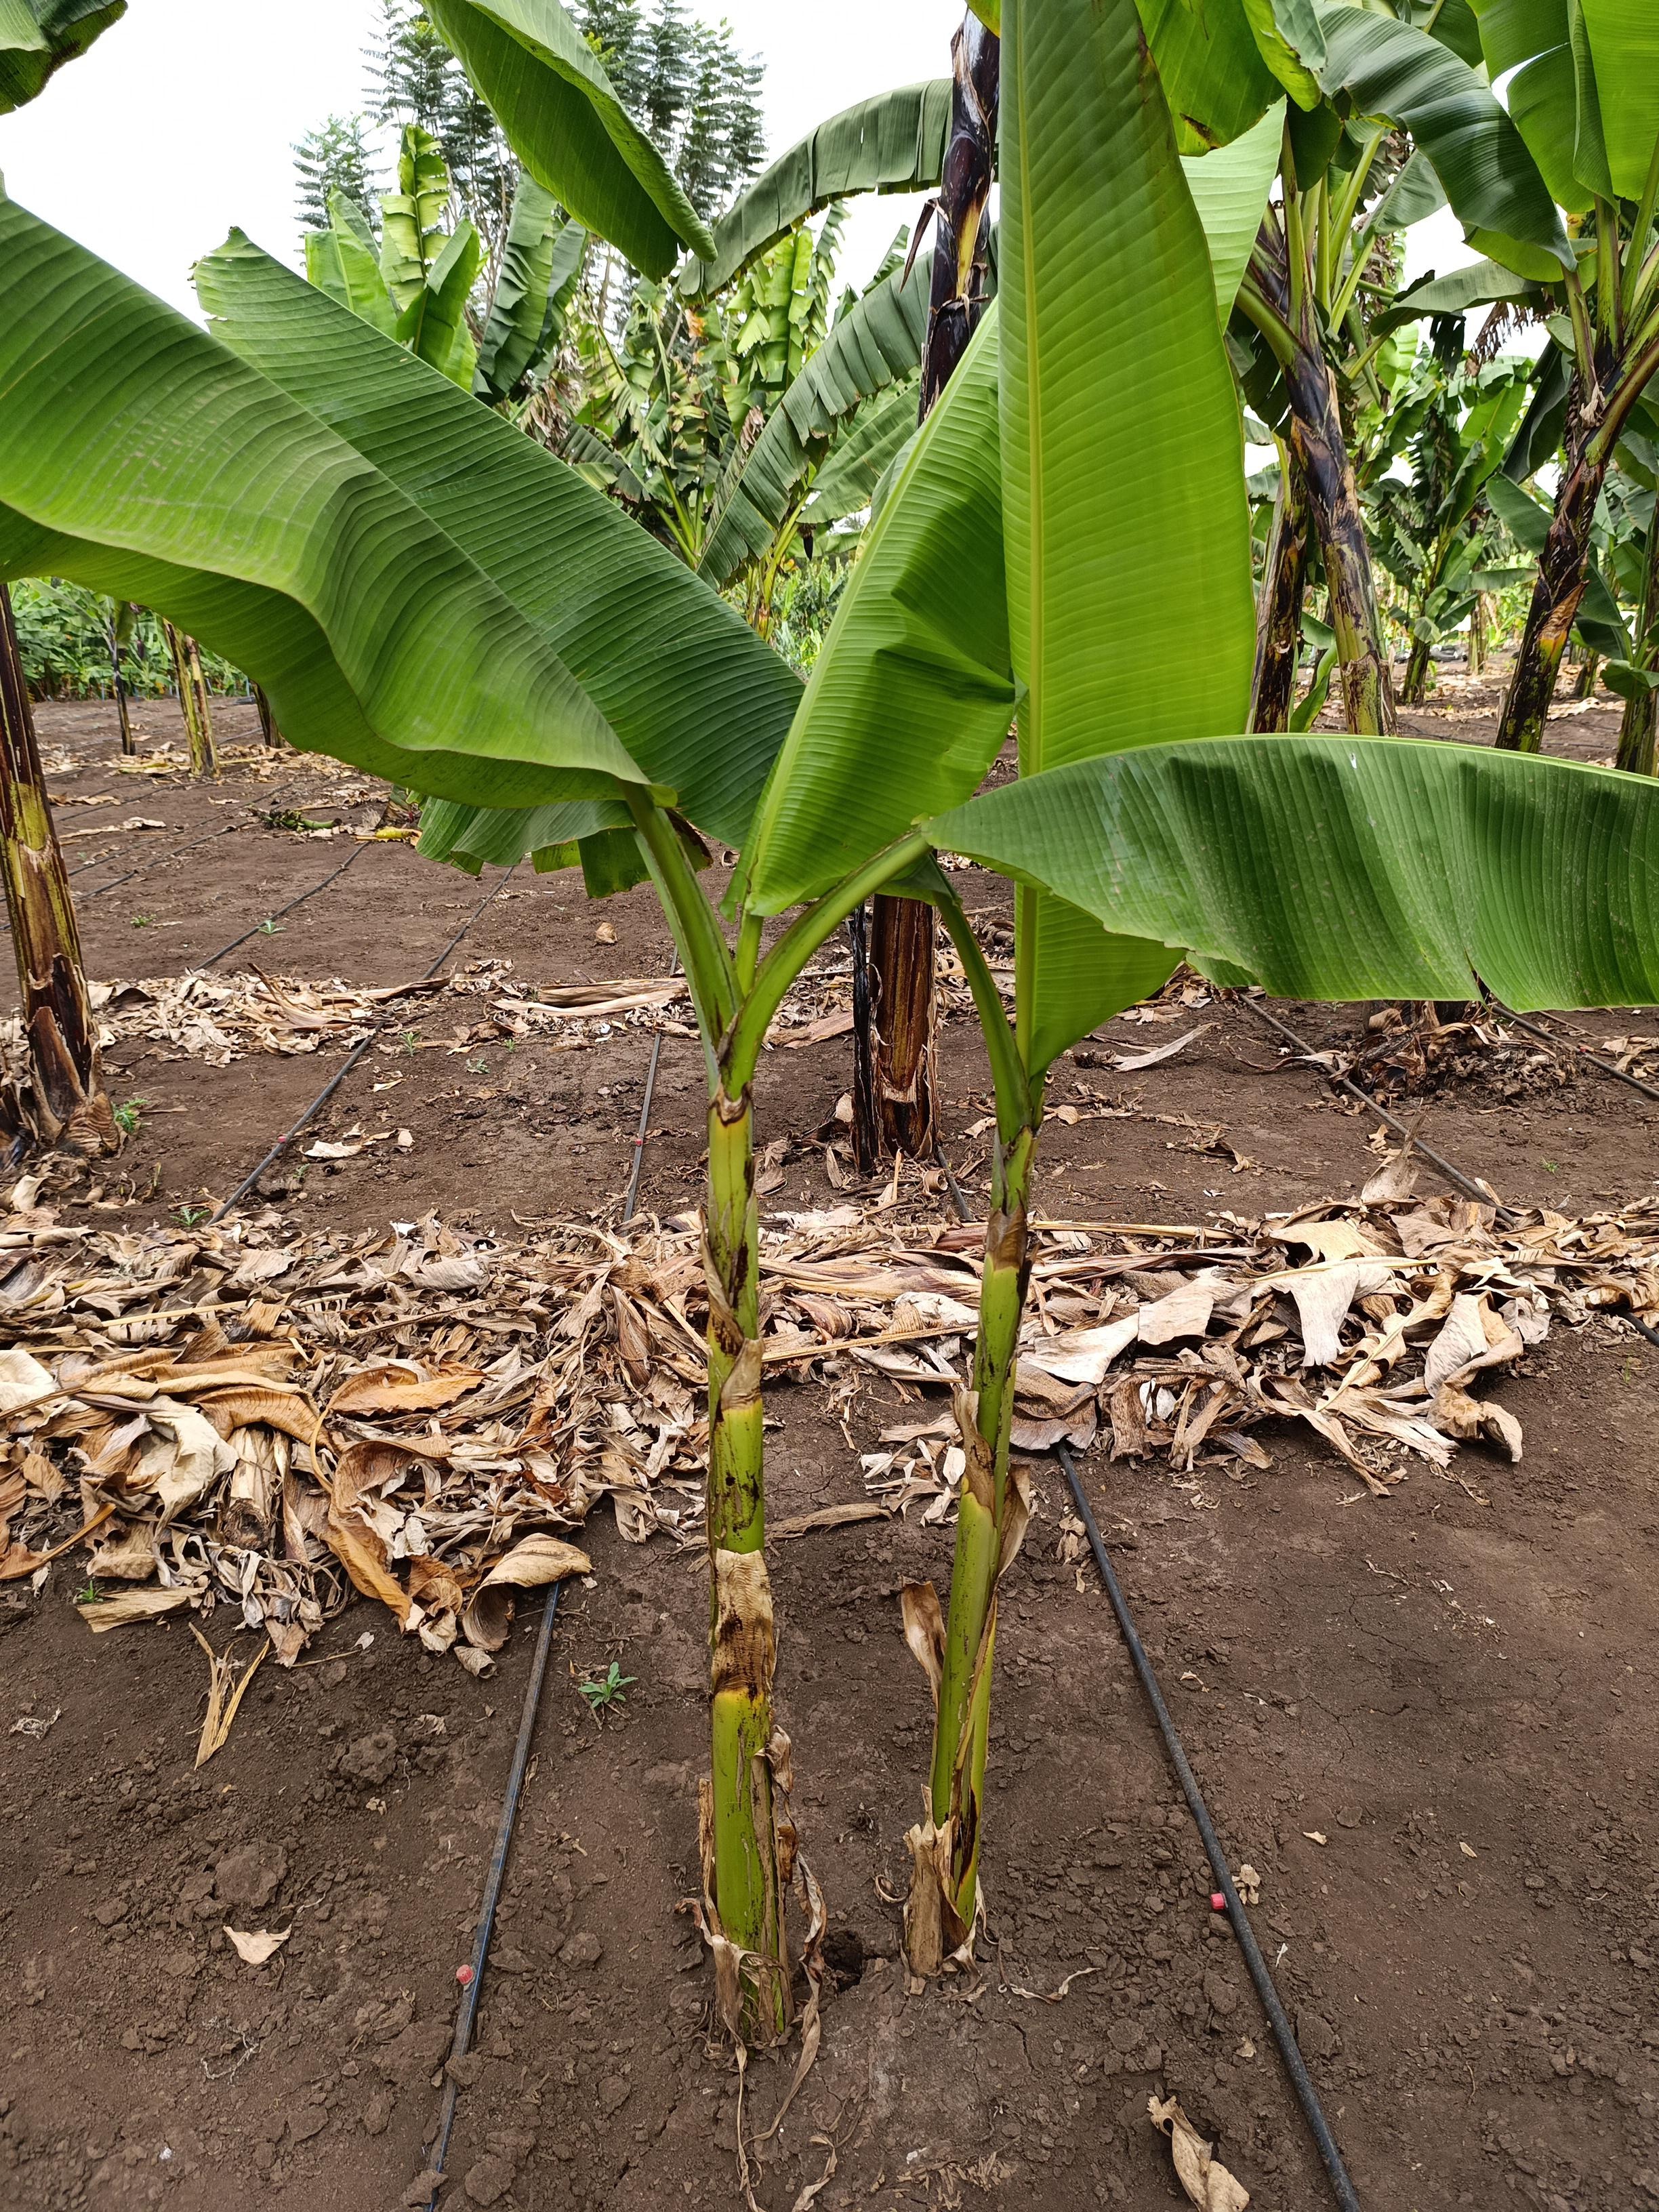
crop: banana
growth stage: vegetative
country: Tanzania
